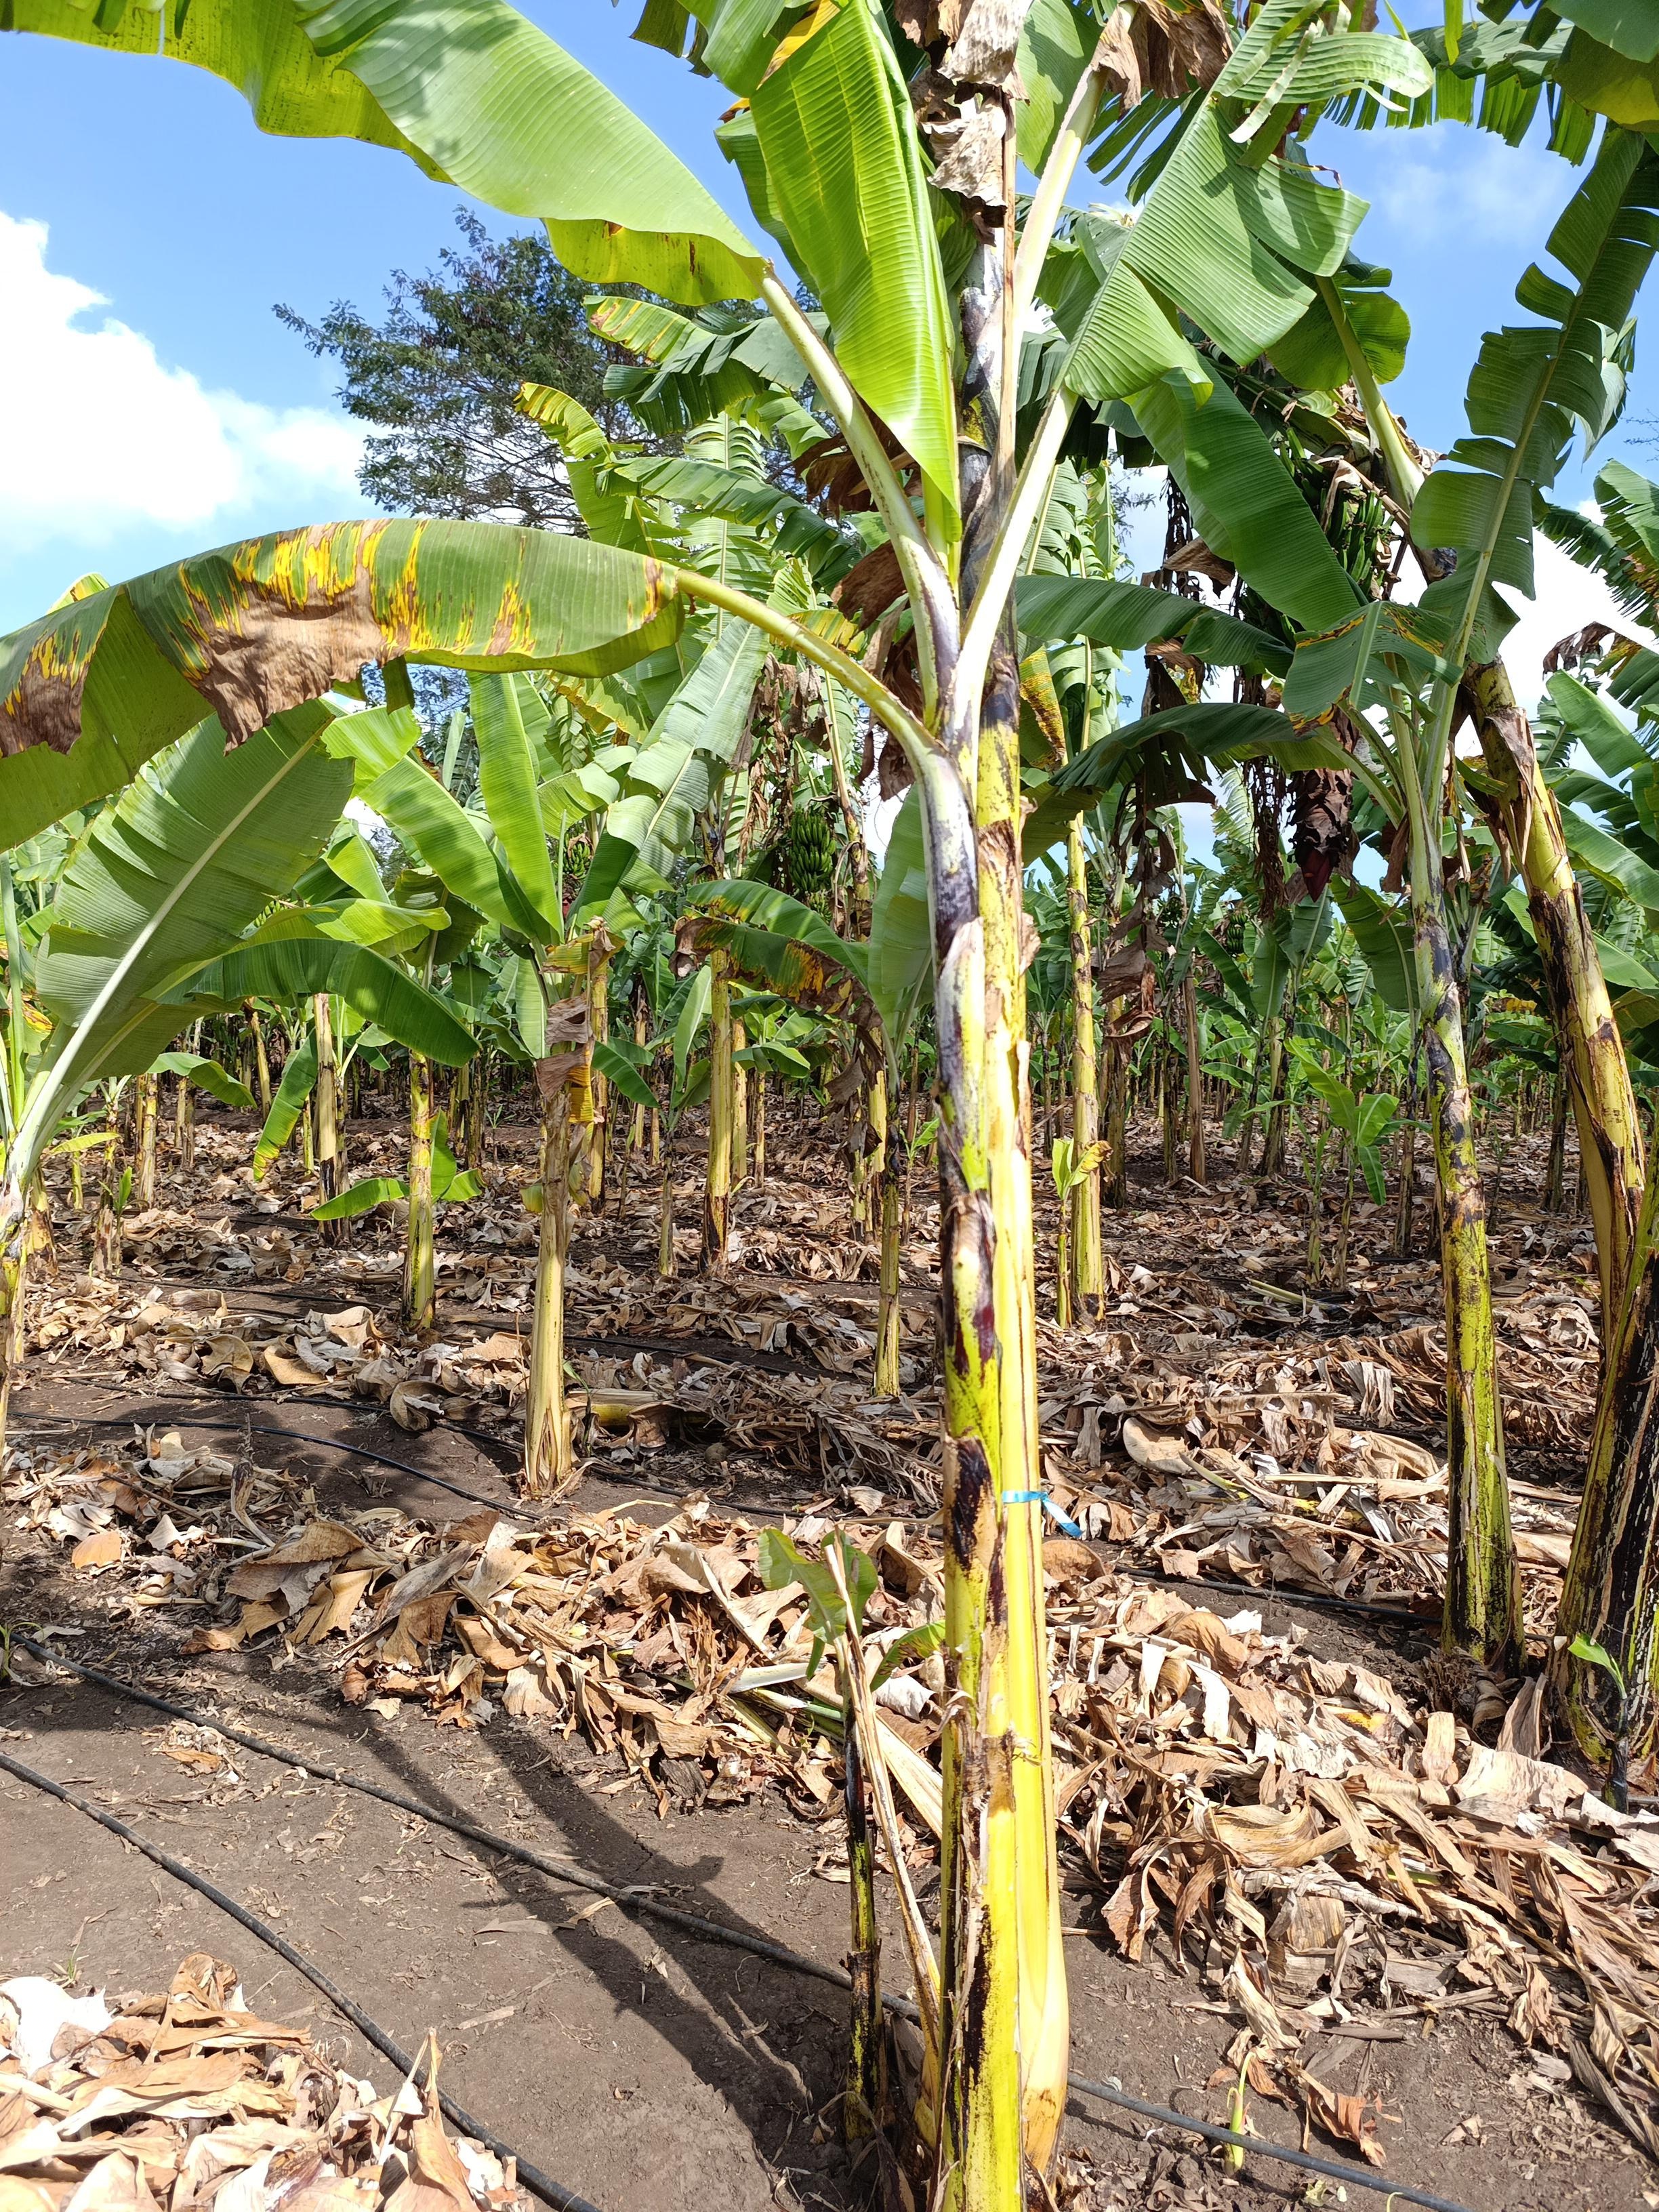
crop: banana
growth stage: vegetative
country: Tanzania
